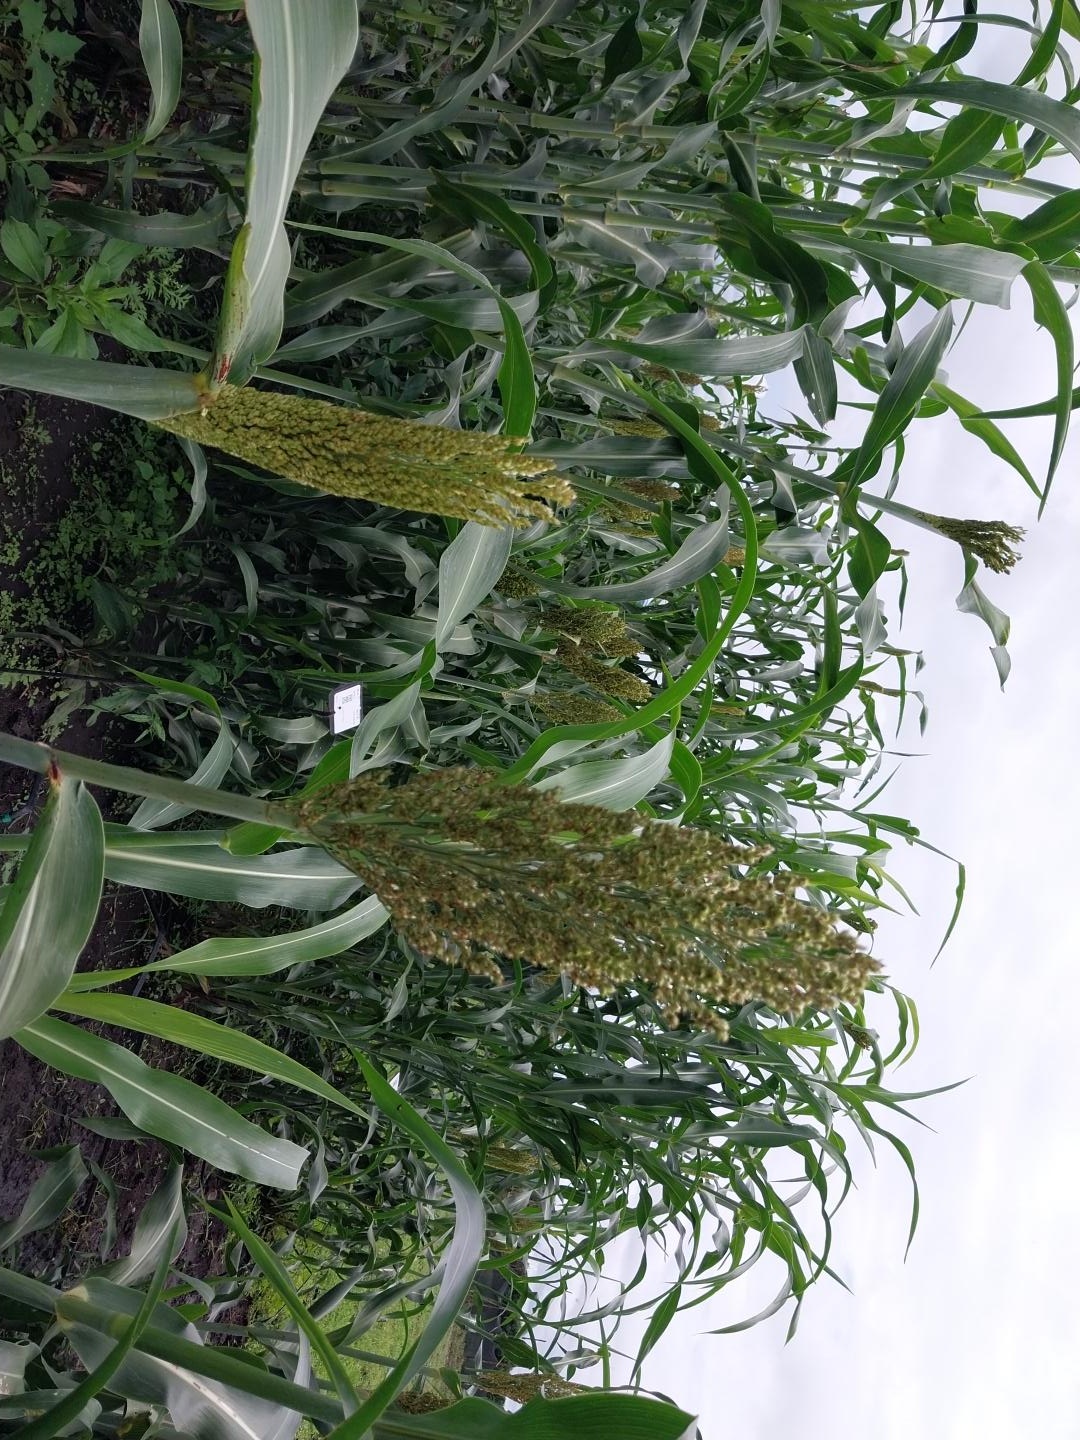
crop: sorghum
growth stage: heading tuber
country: Tanzania
